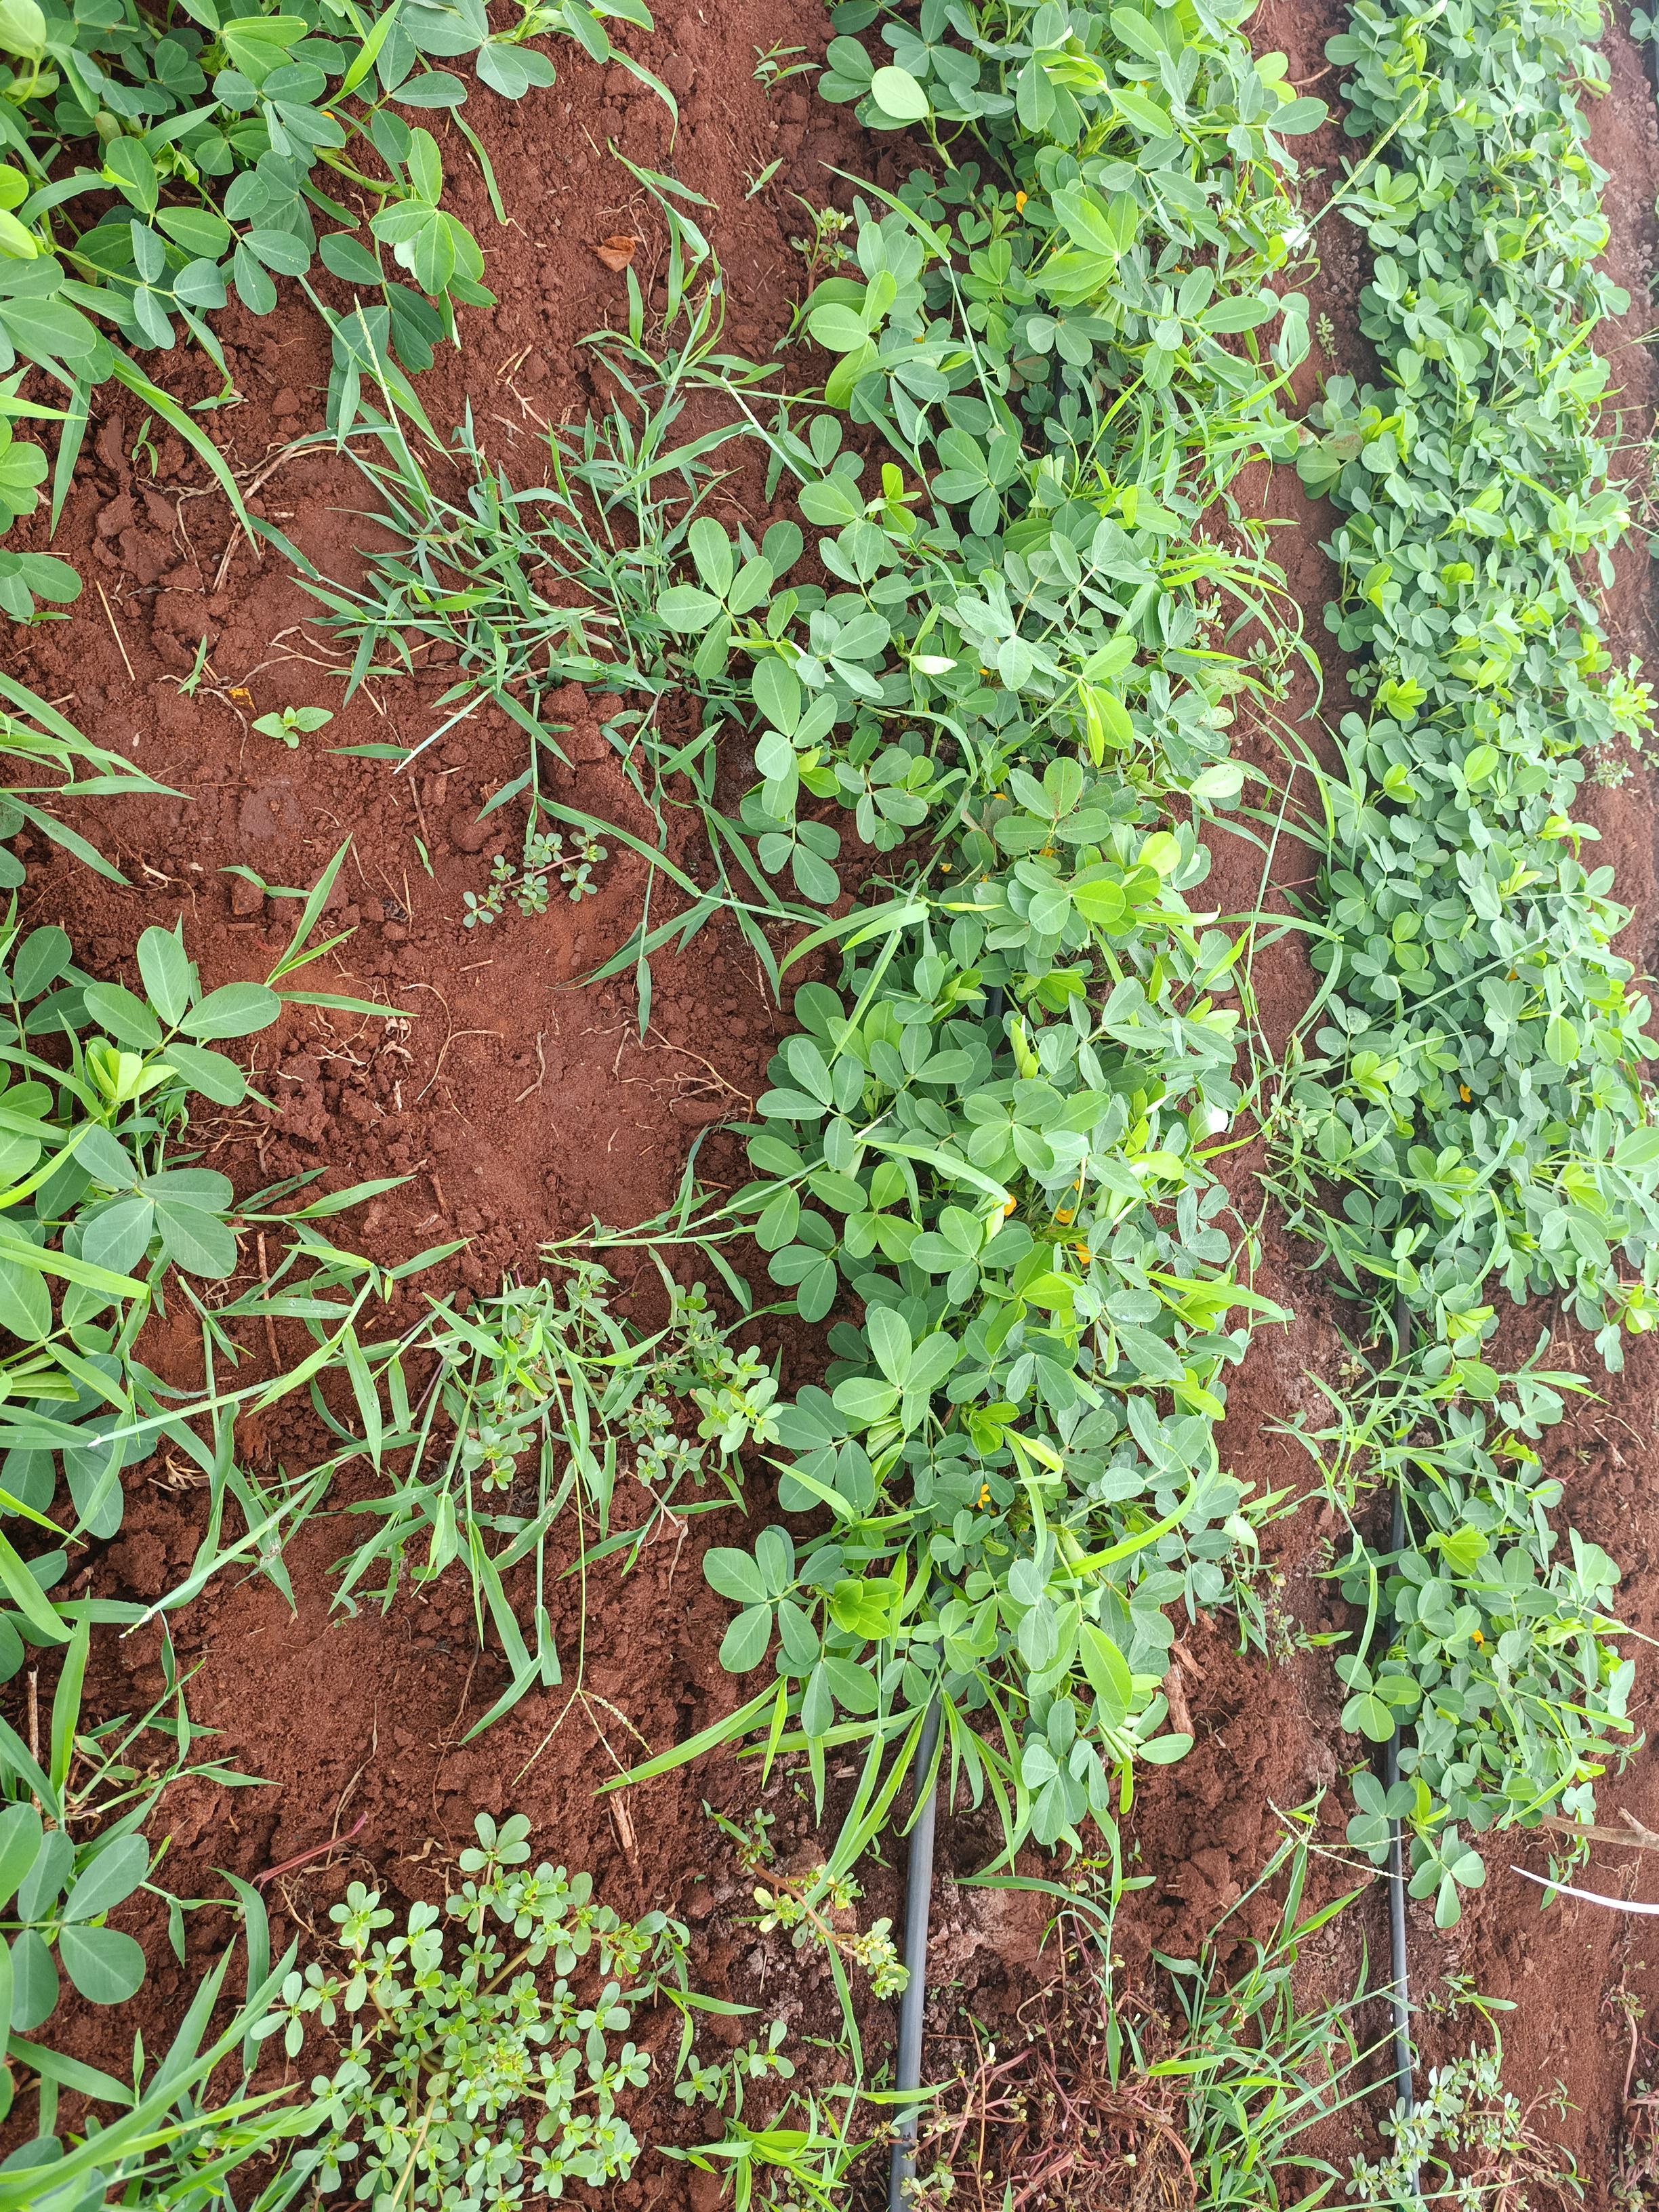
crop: groundnut
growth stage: flowering
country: Kenya
